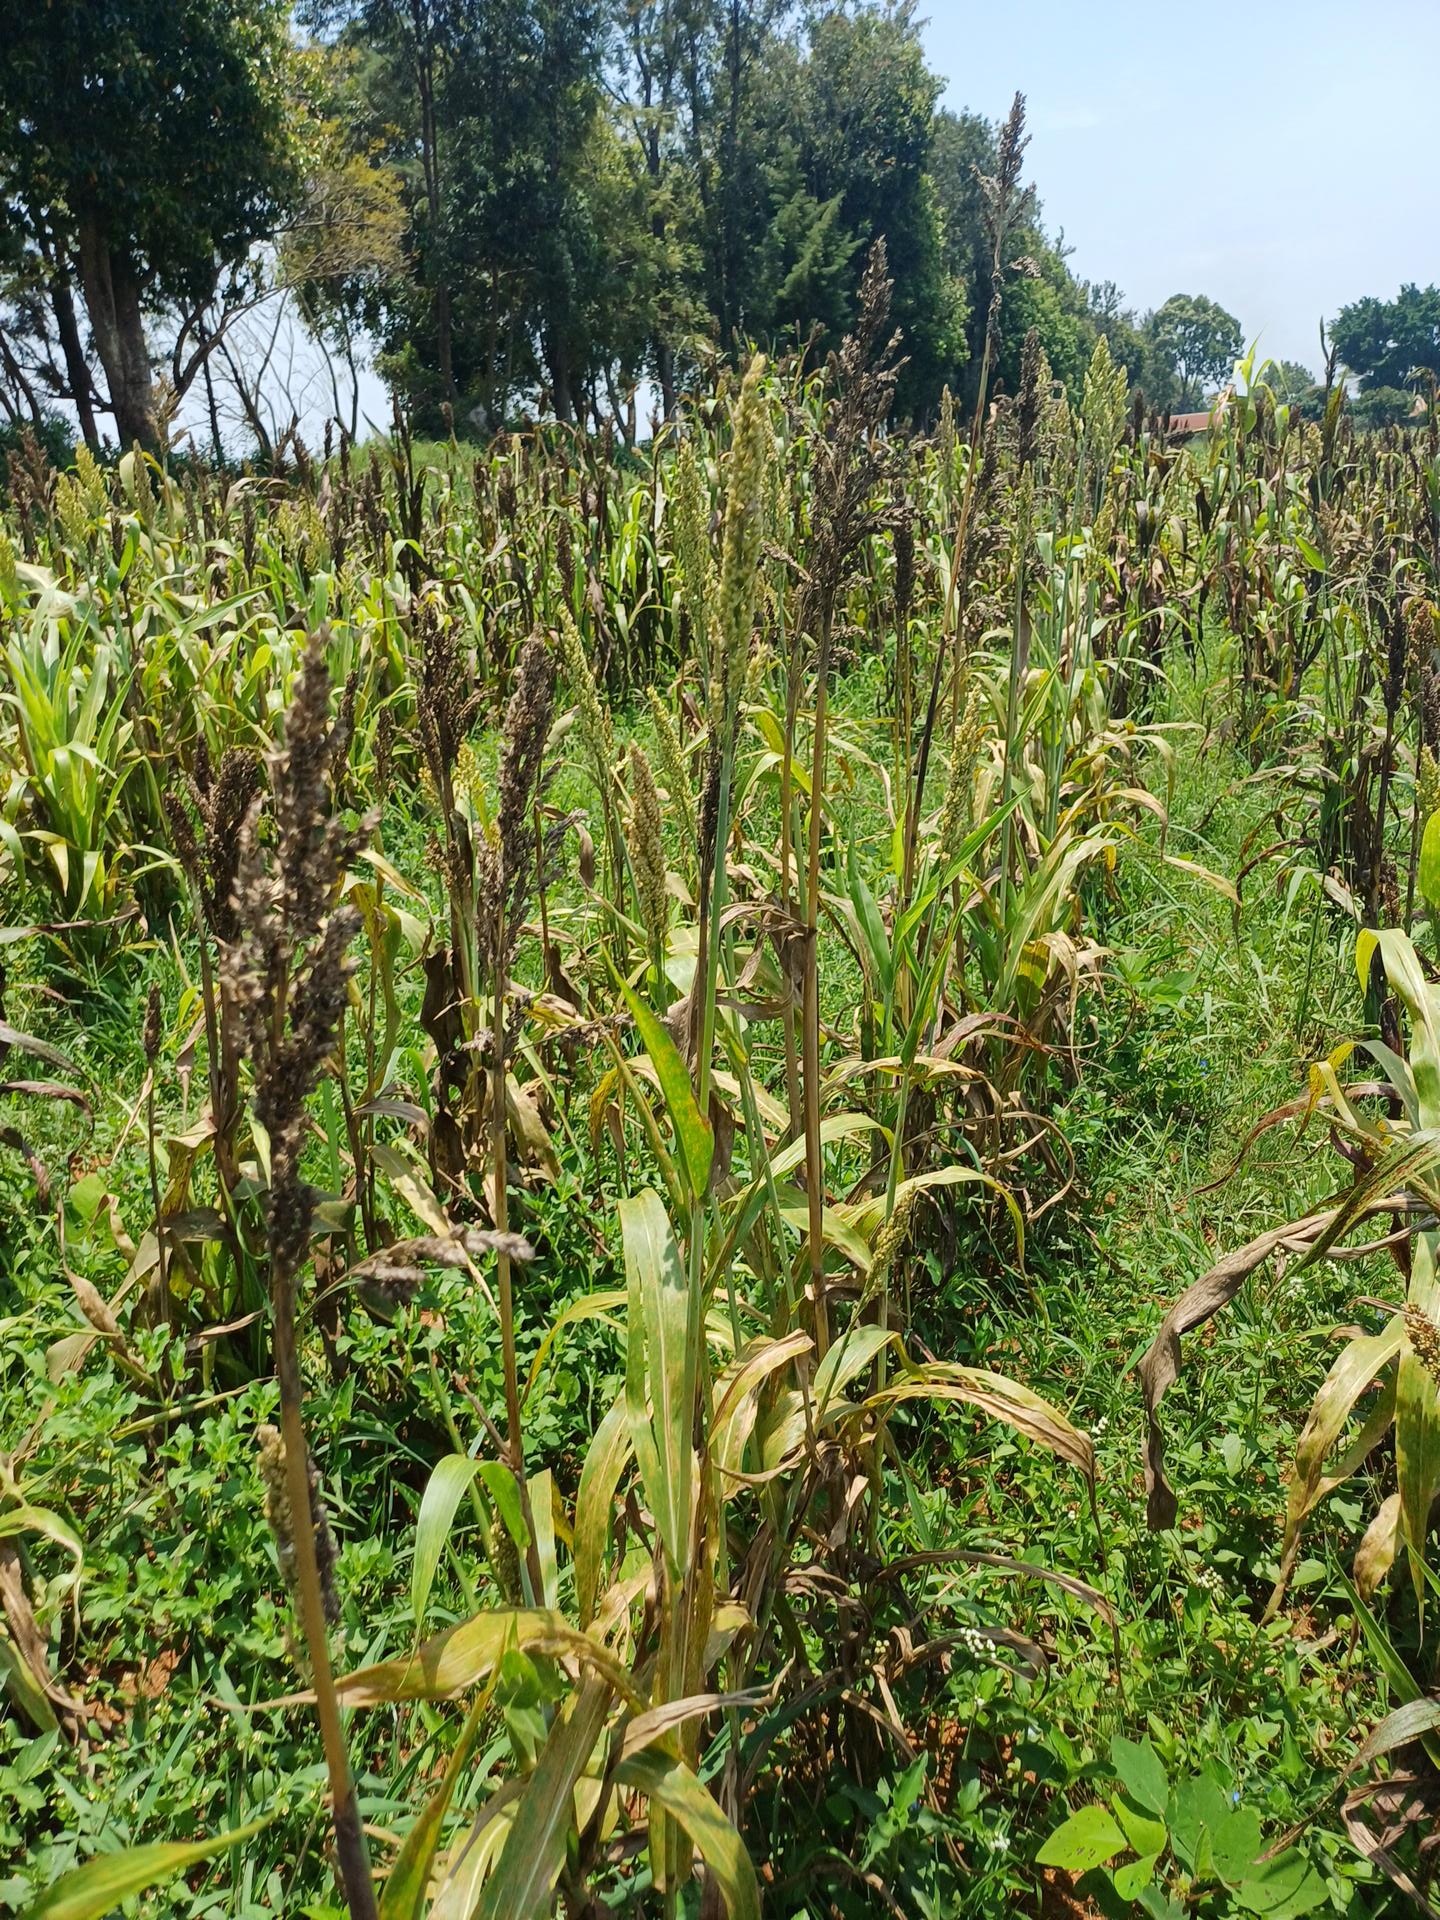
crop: sorghum
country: Kenya
